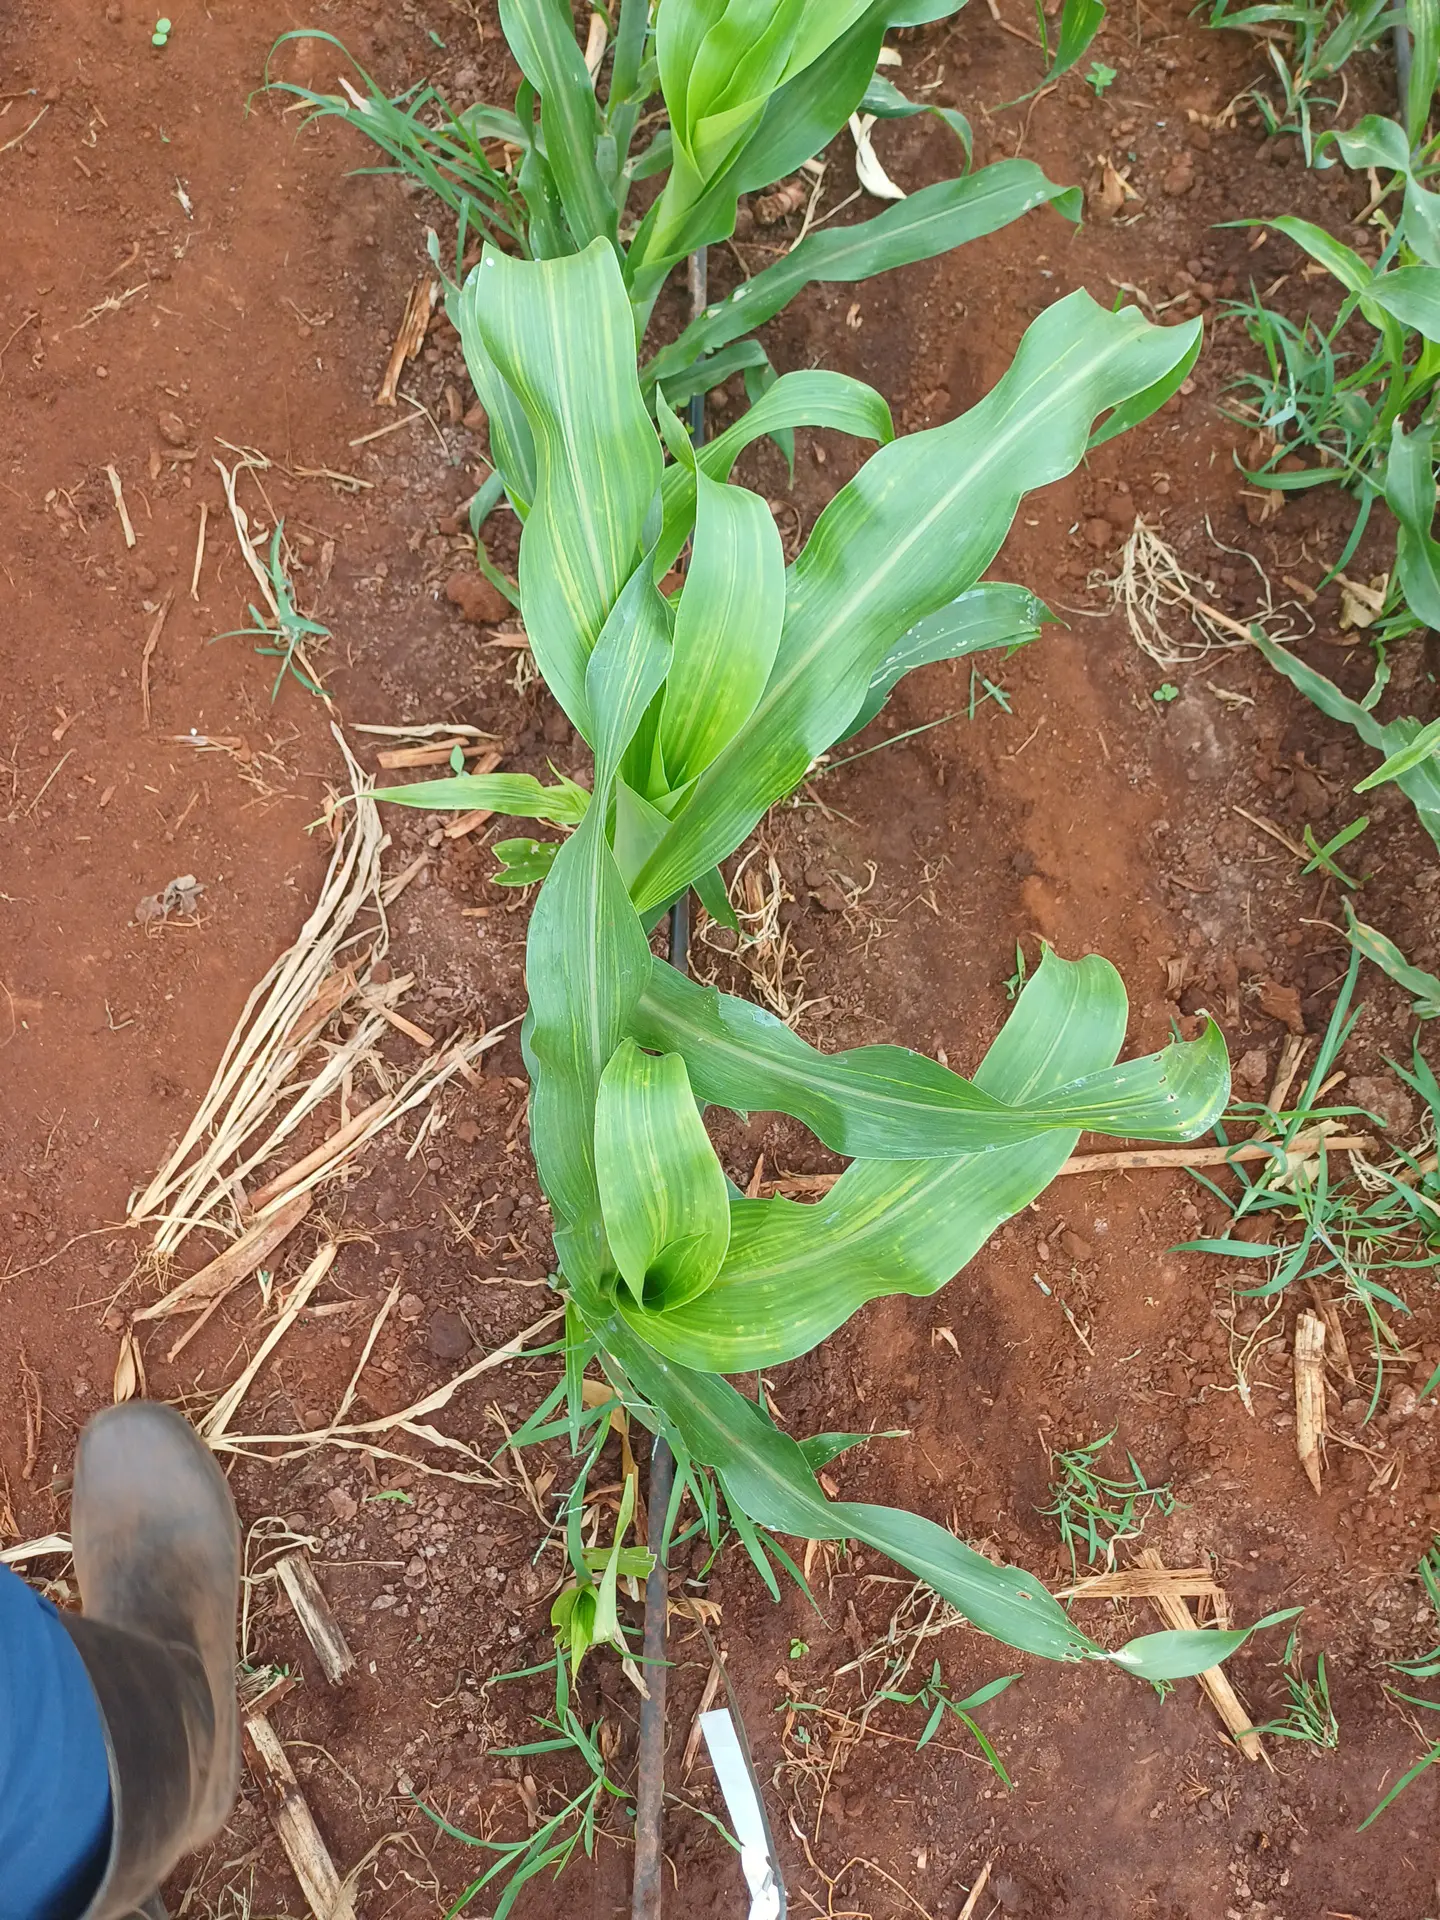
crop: sorghum
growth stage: vegetative
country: Kenya
